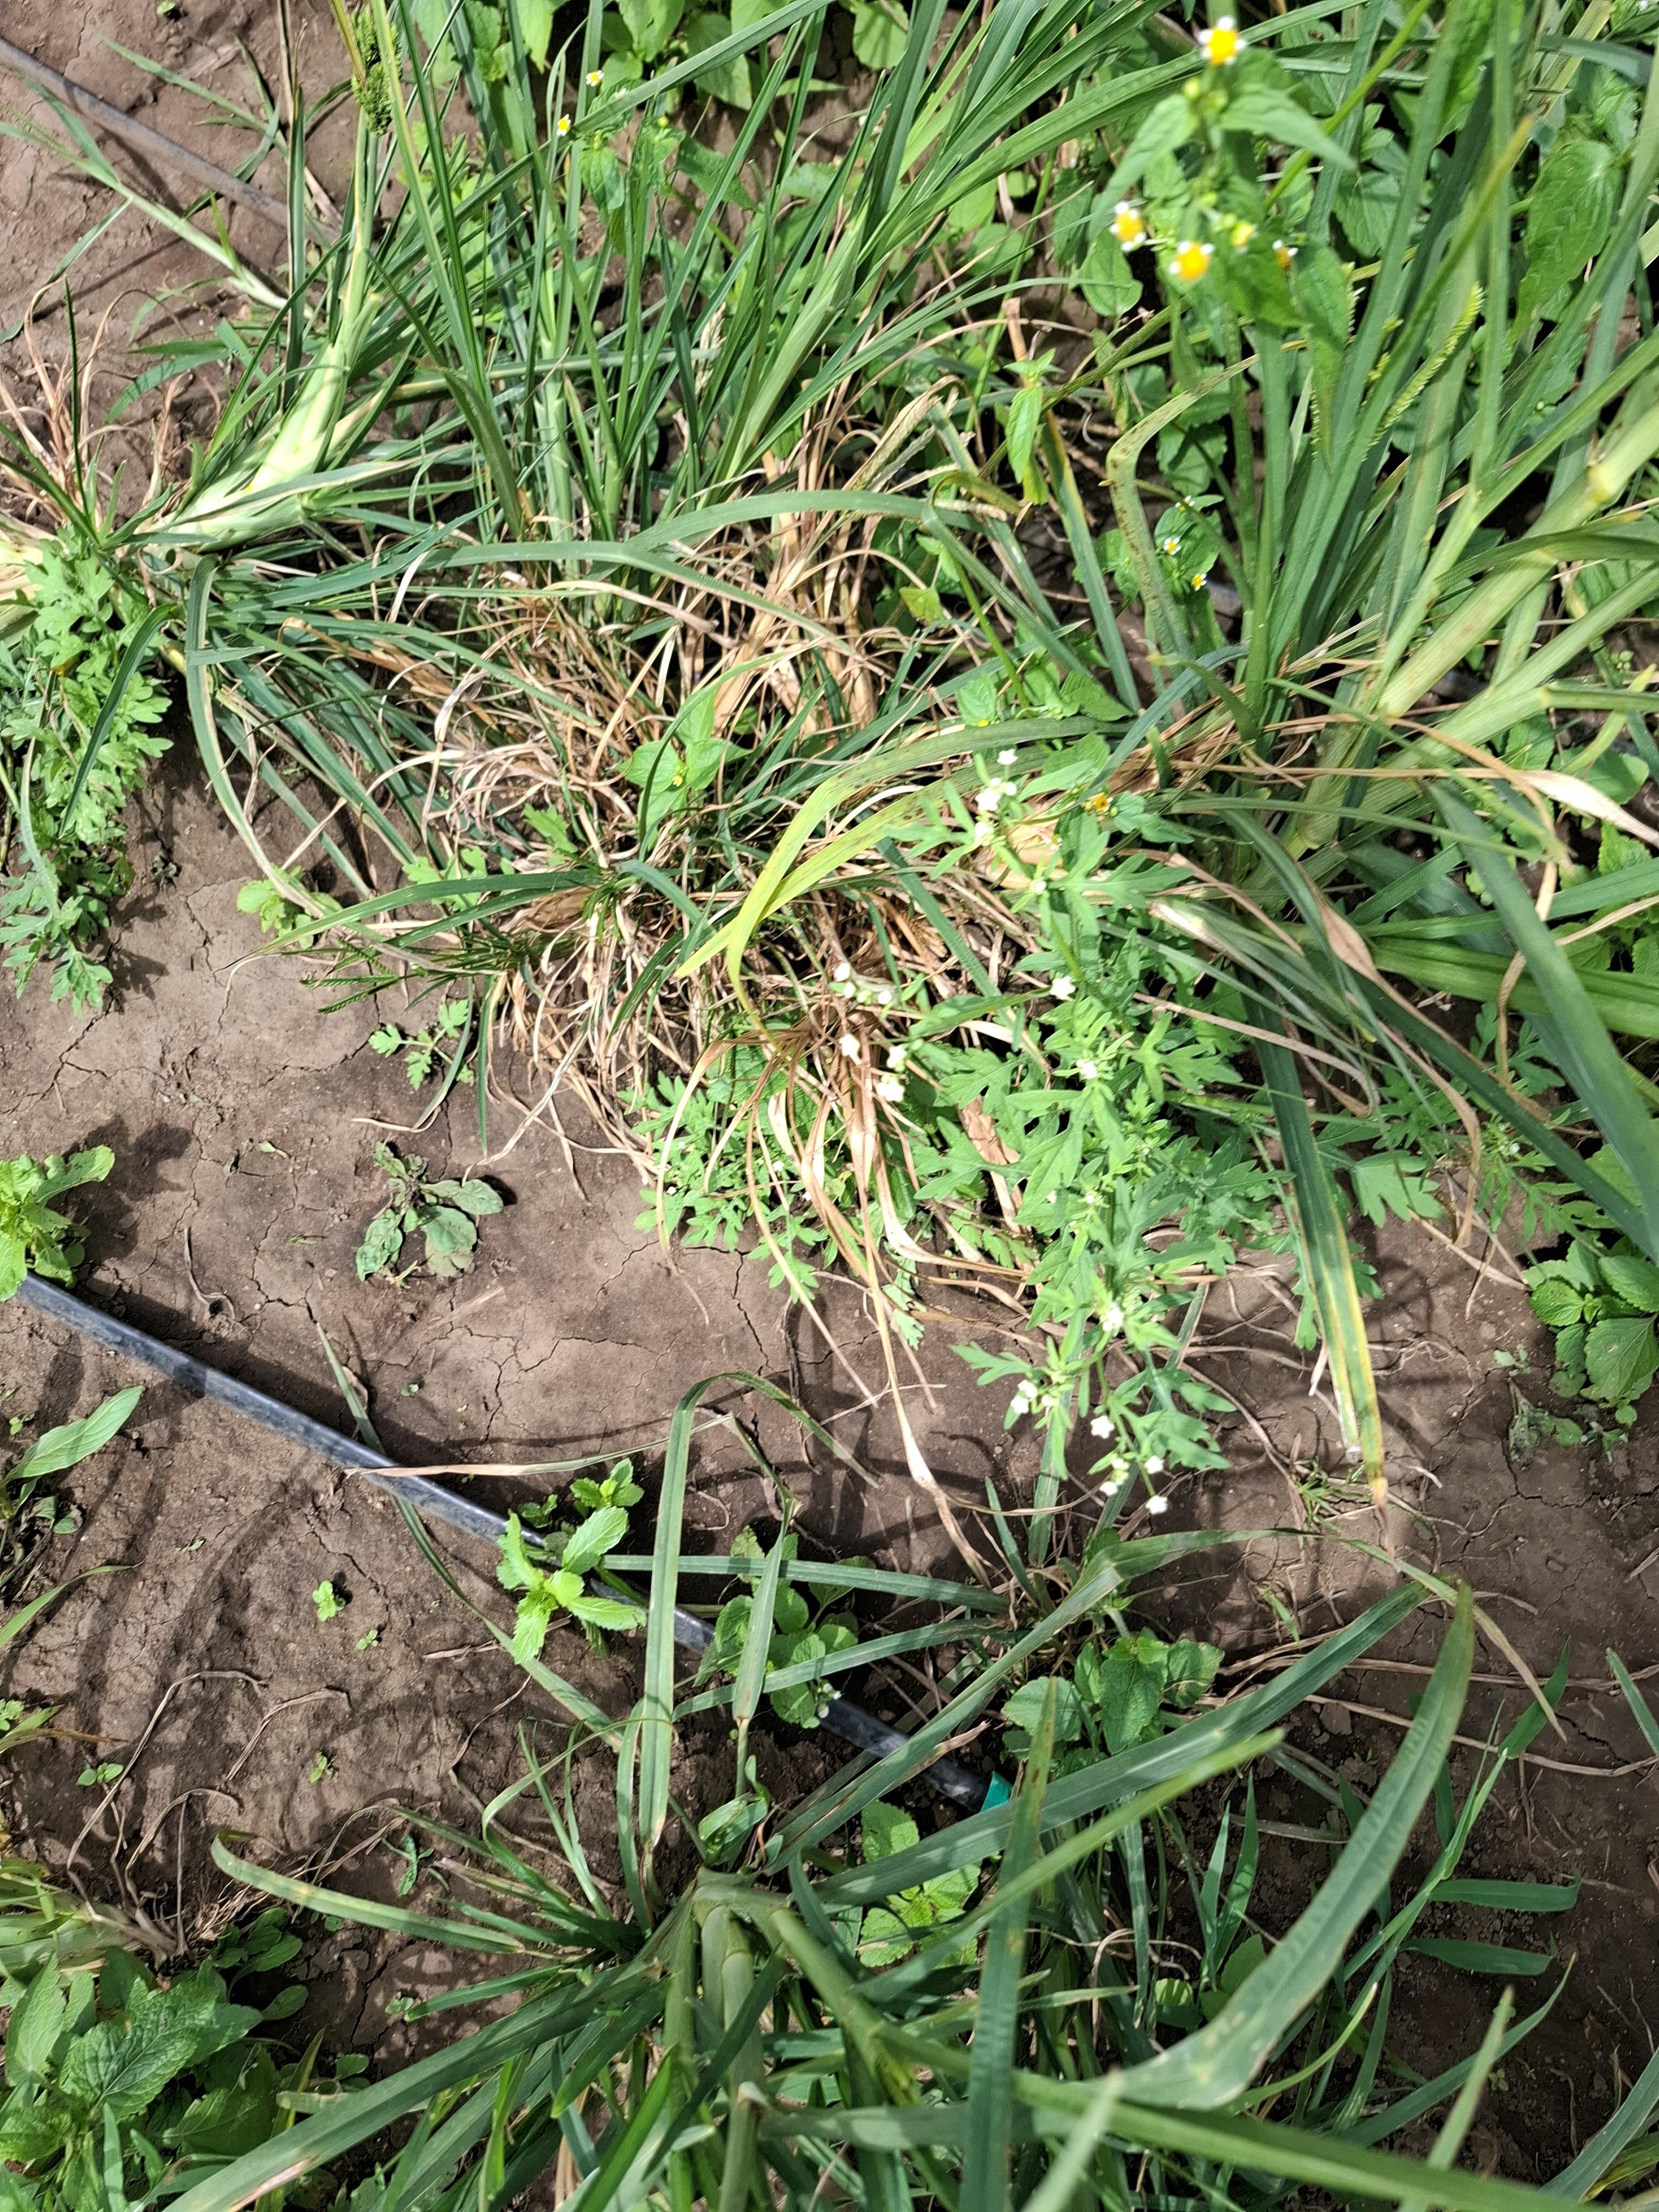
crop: finger millet
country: Tanzania
